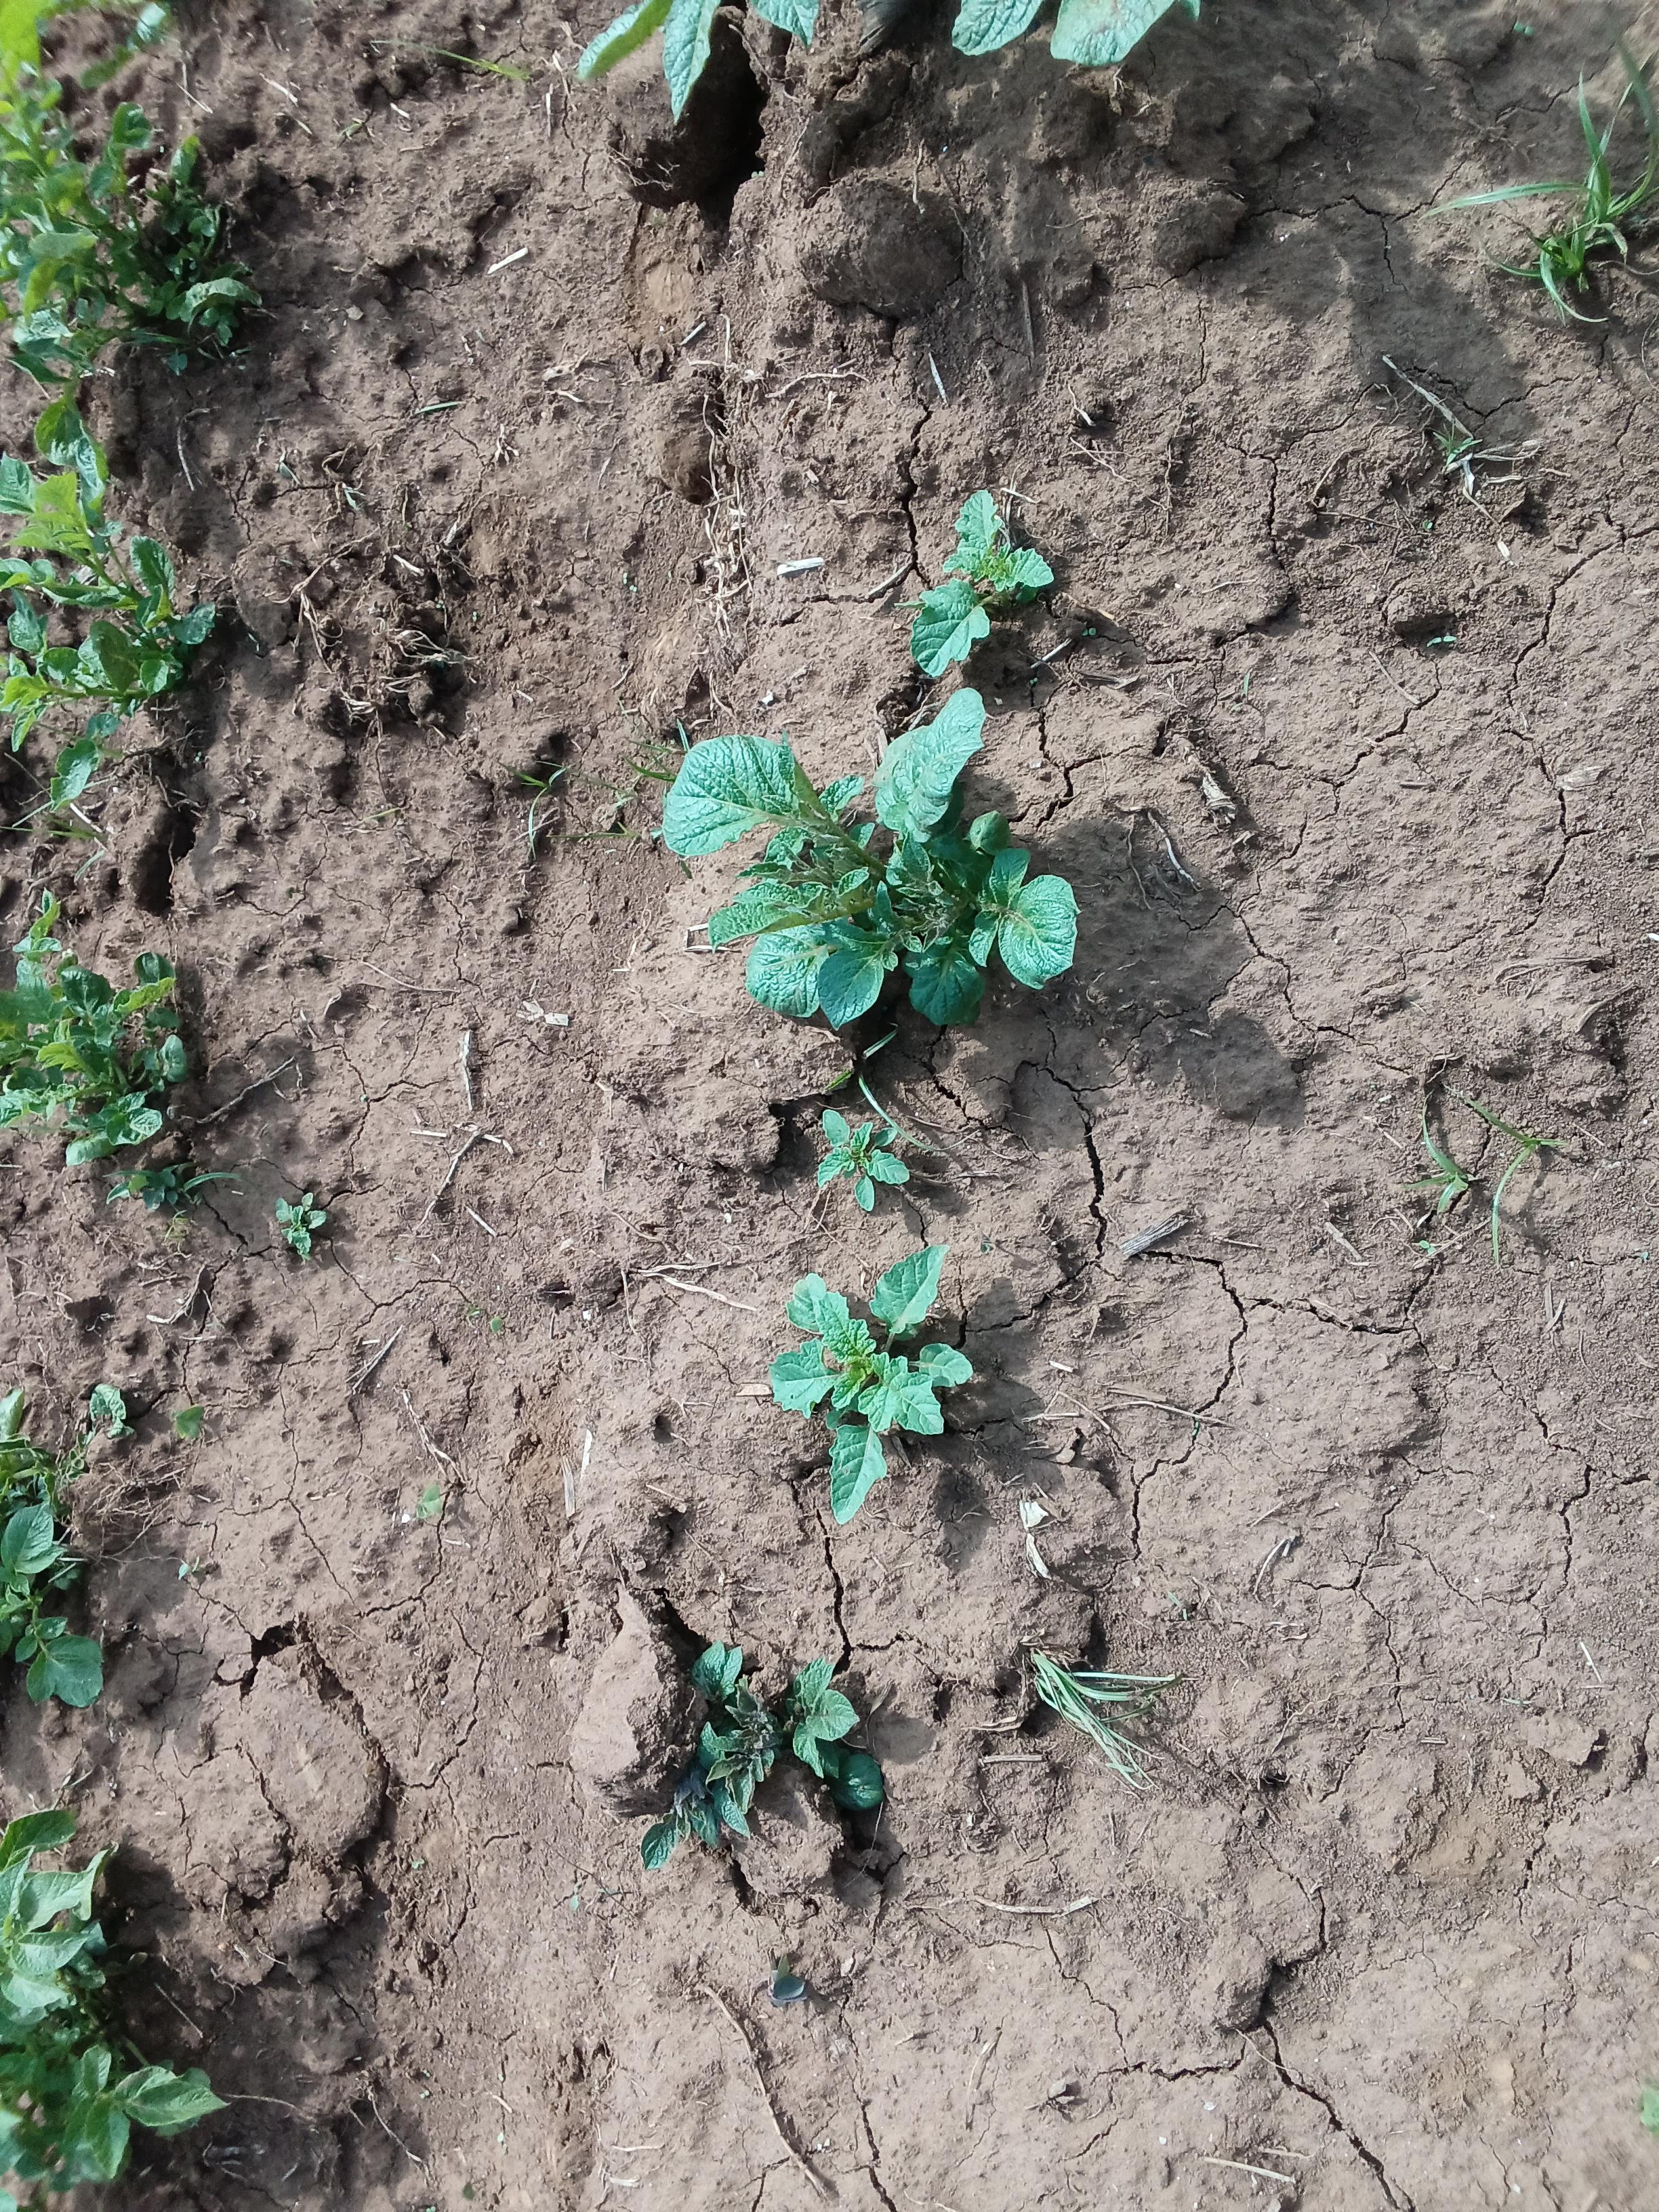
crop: potato
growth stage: vegetative
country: Kenya
